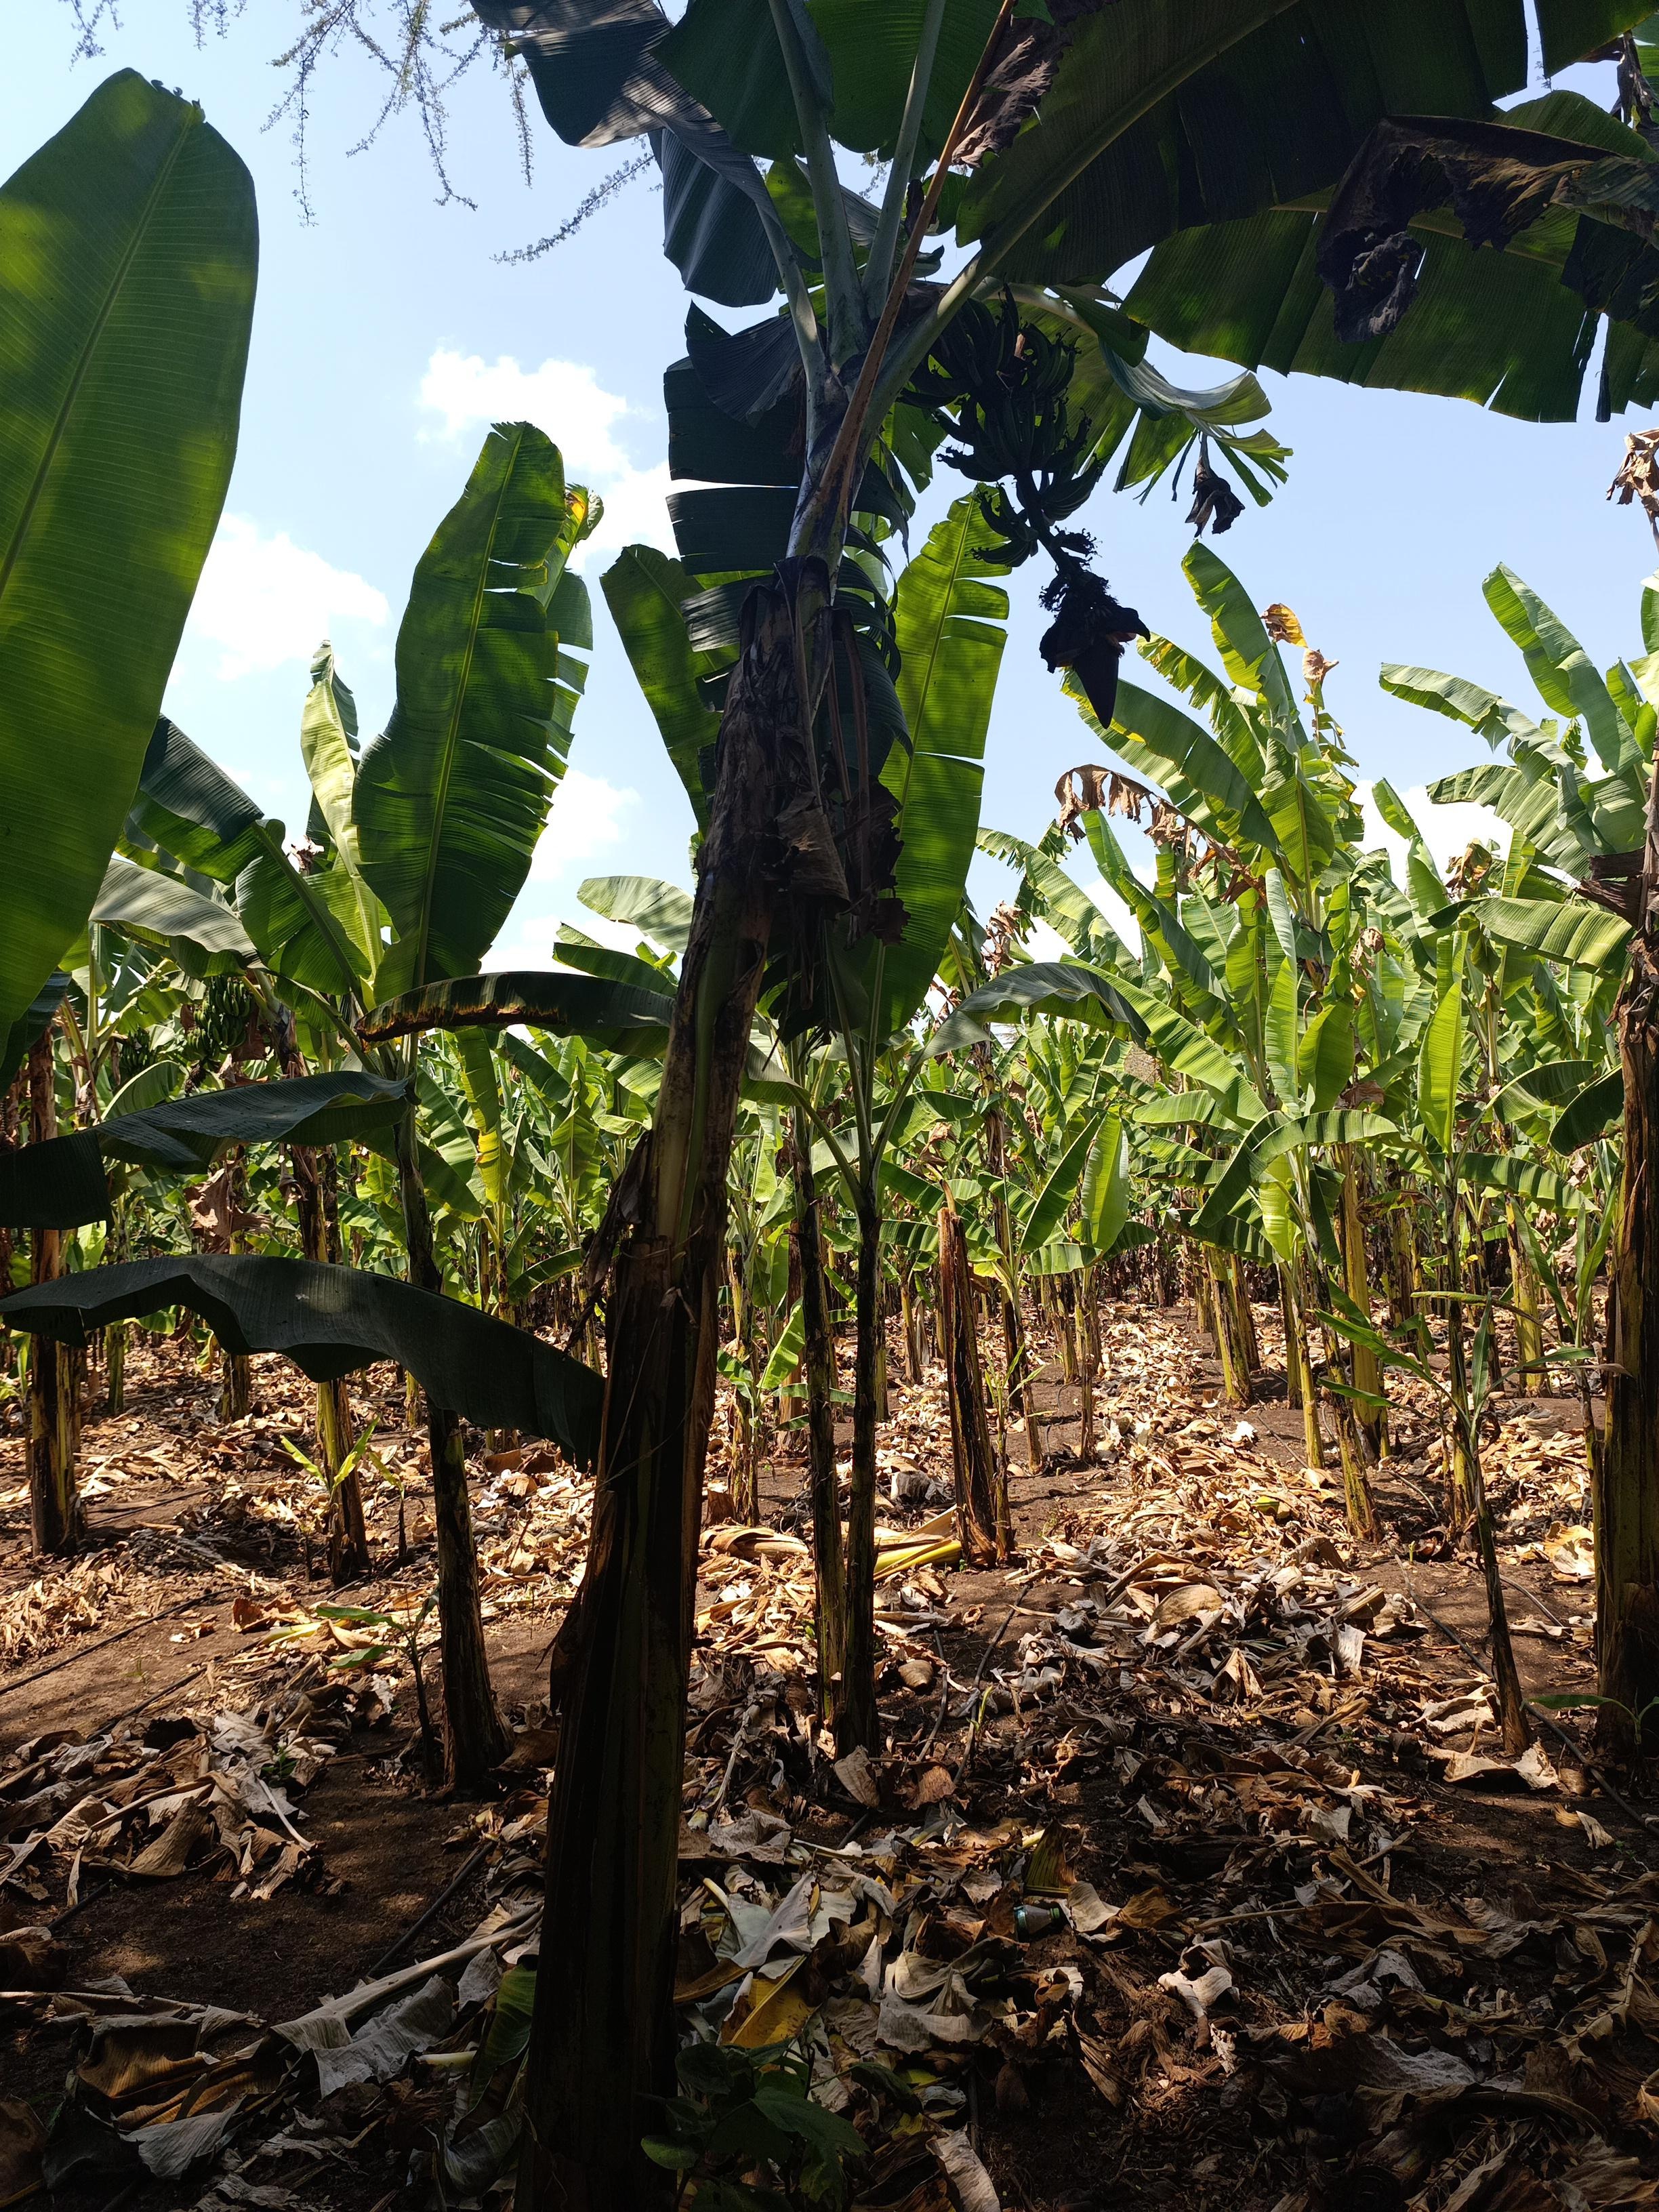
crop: banana
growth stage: development fruit
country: Tanzania
